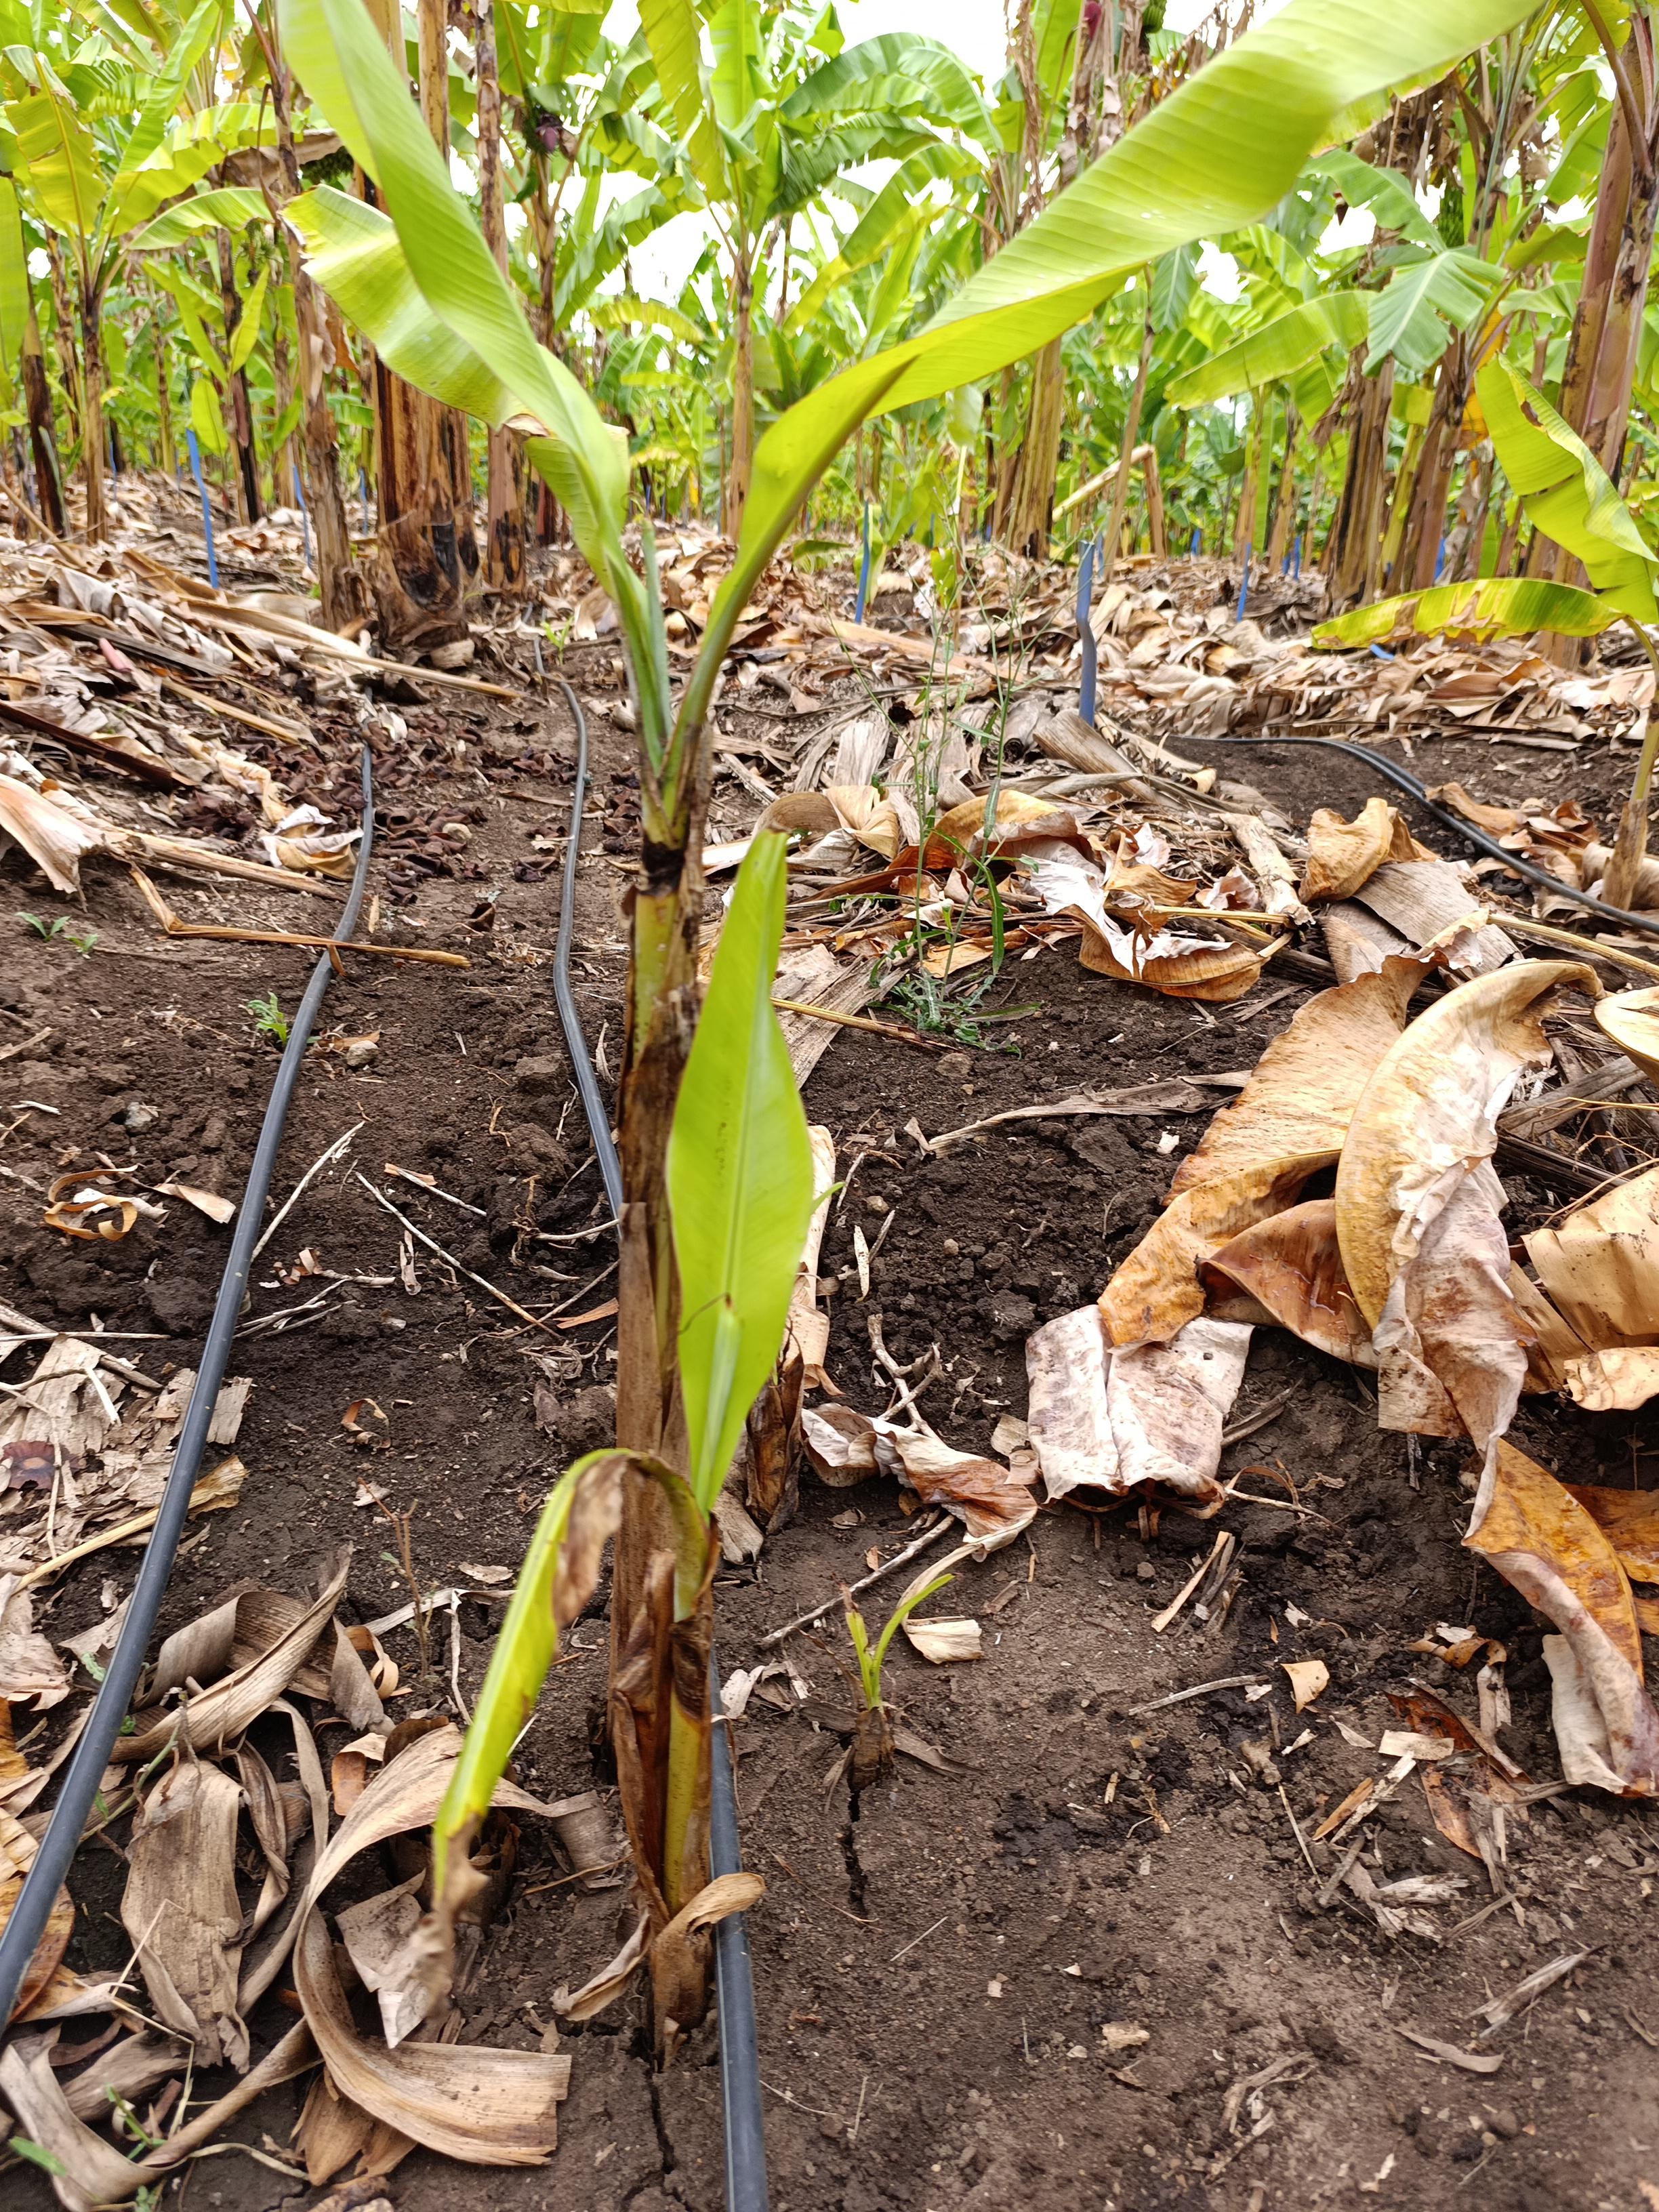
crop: banana
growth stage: vegetative
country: Tanzania
